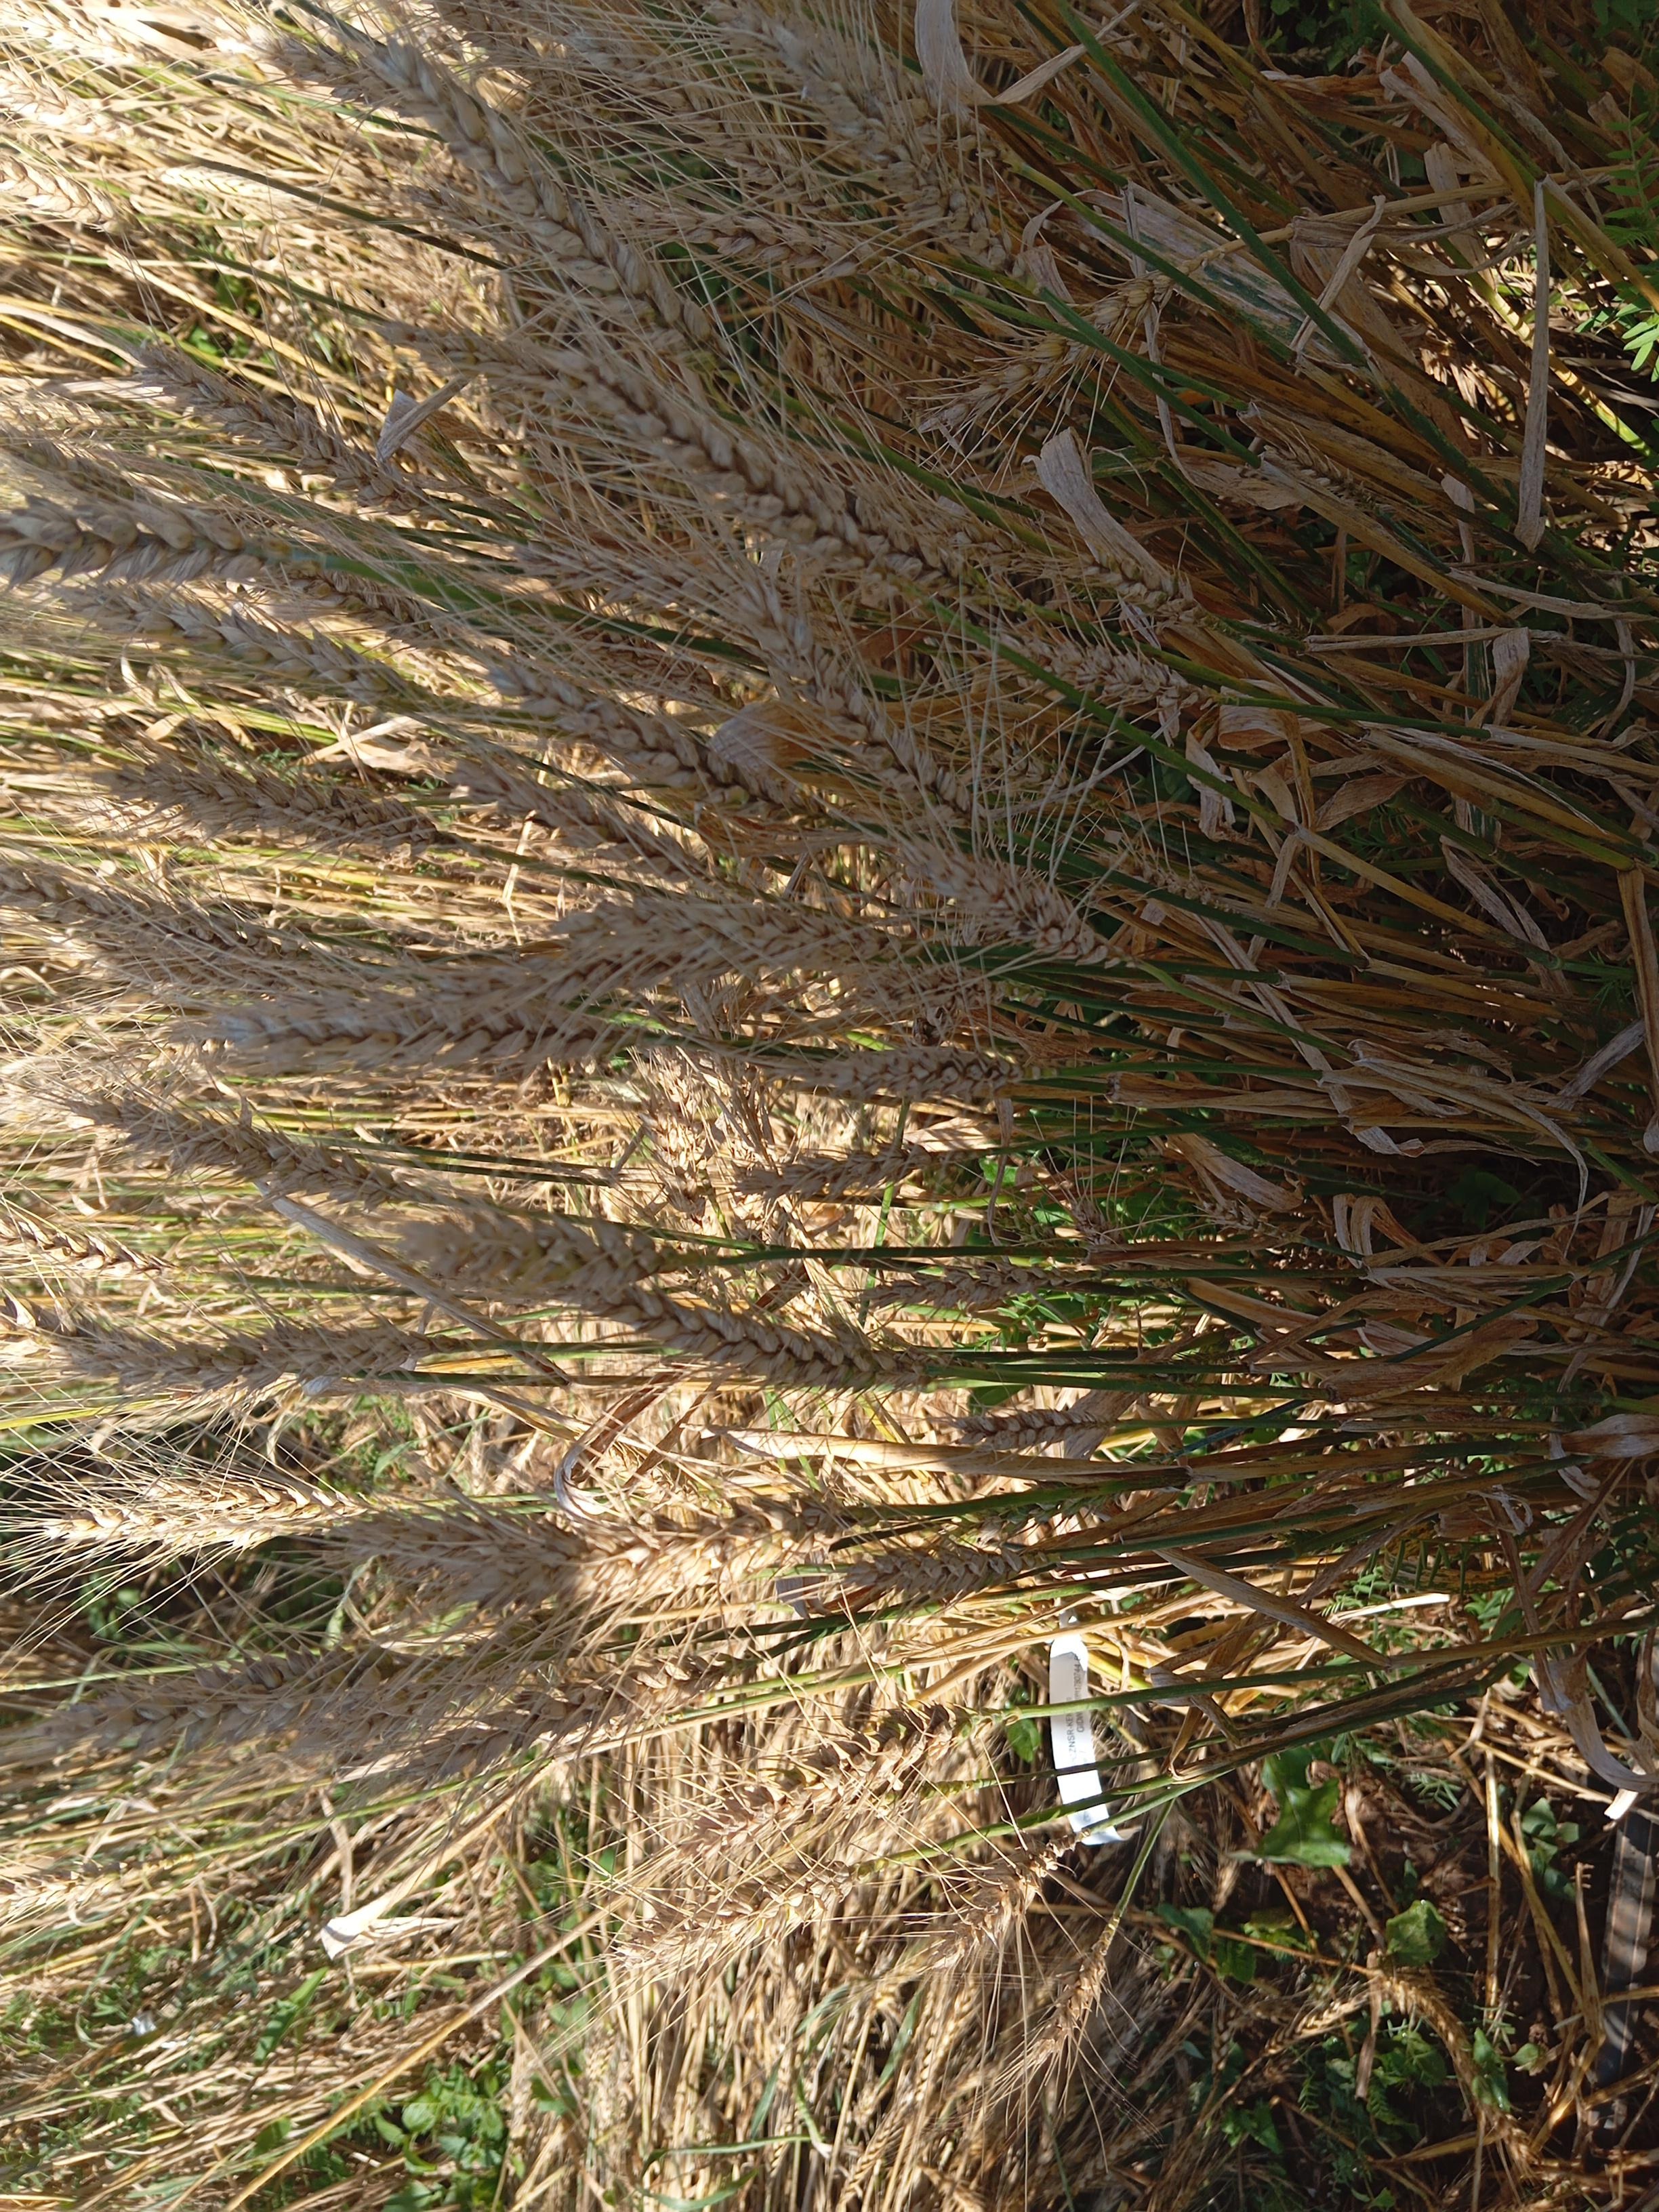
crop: wheat
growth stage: maturity
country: Kenya
